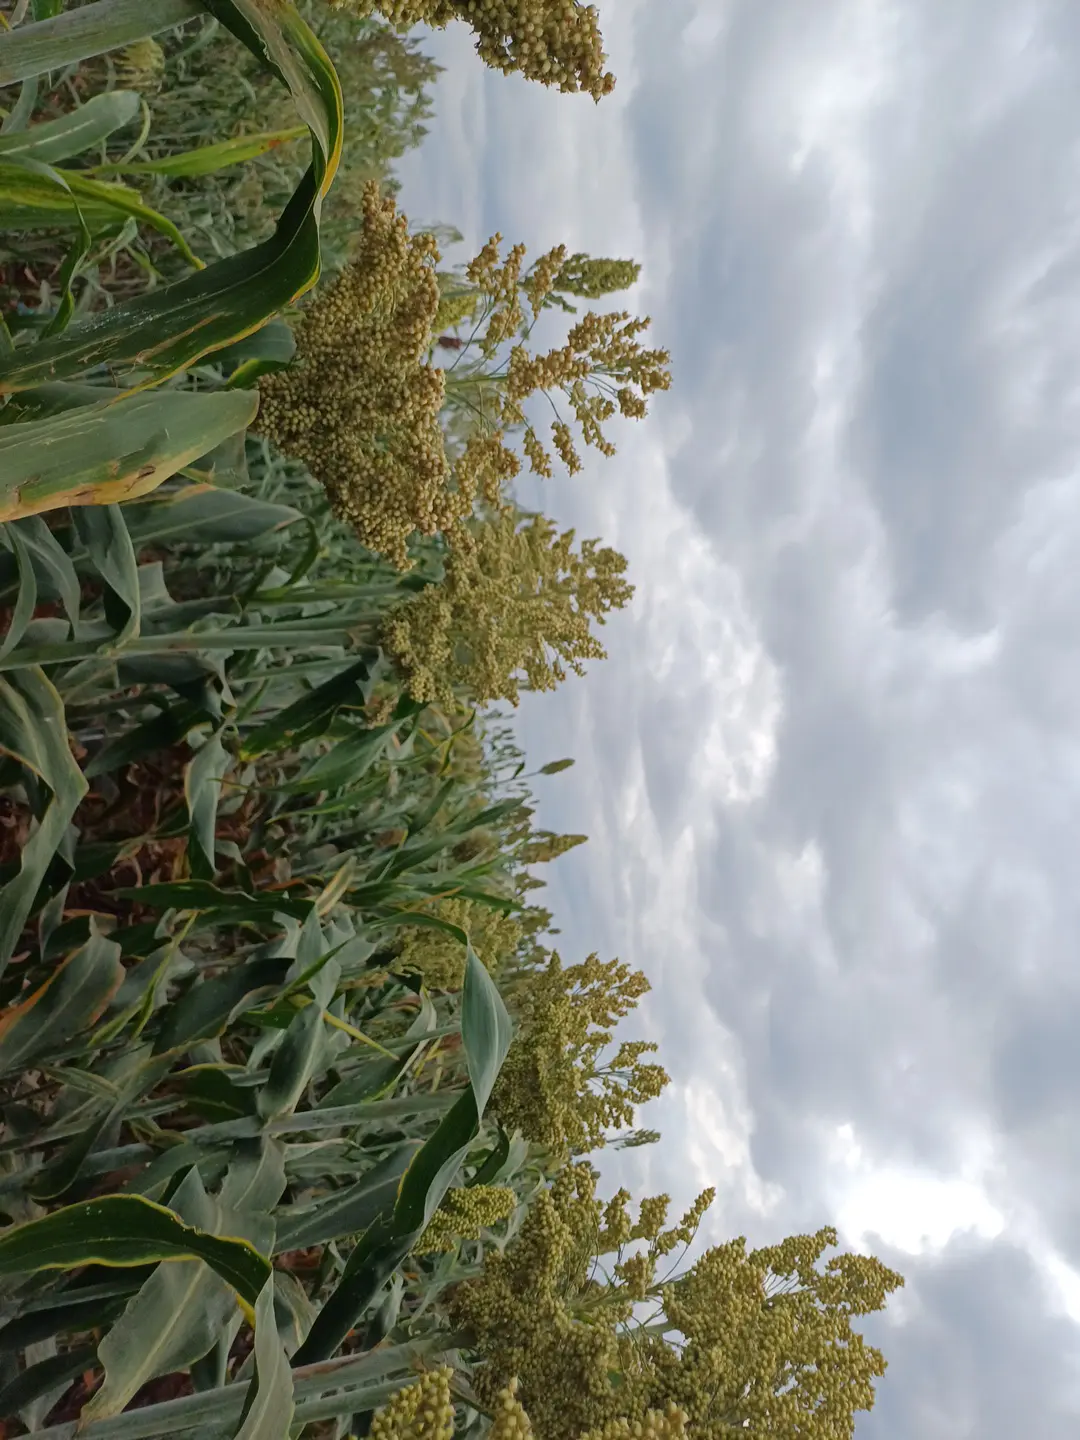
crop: sorghum
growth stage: filling grain
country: Kenya
